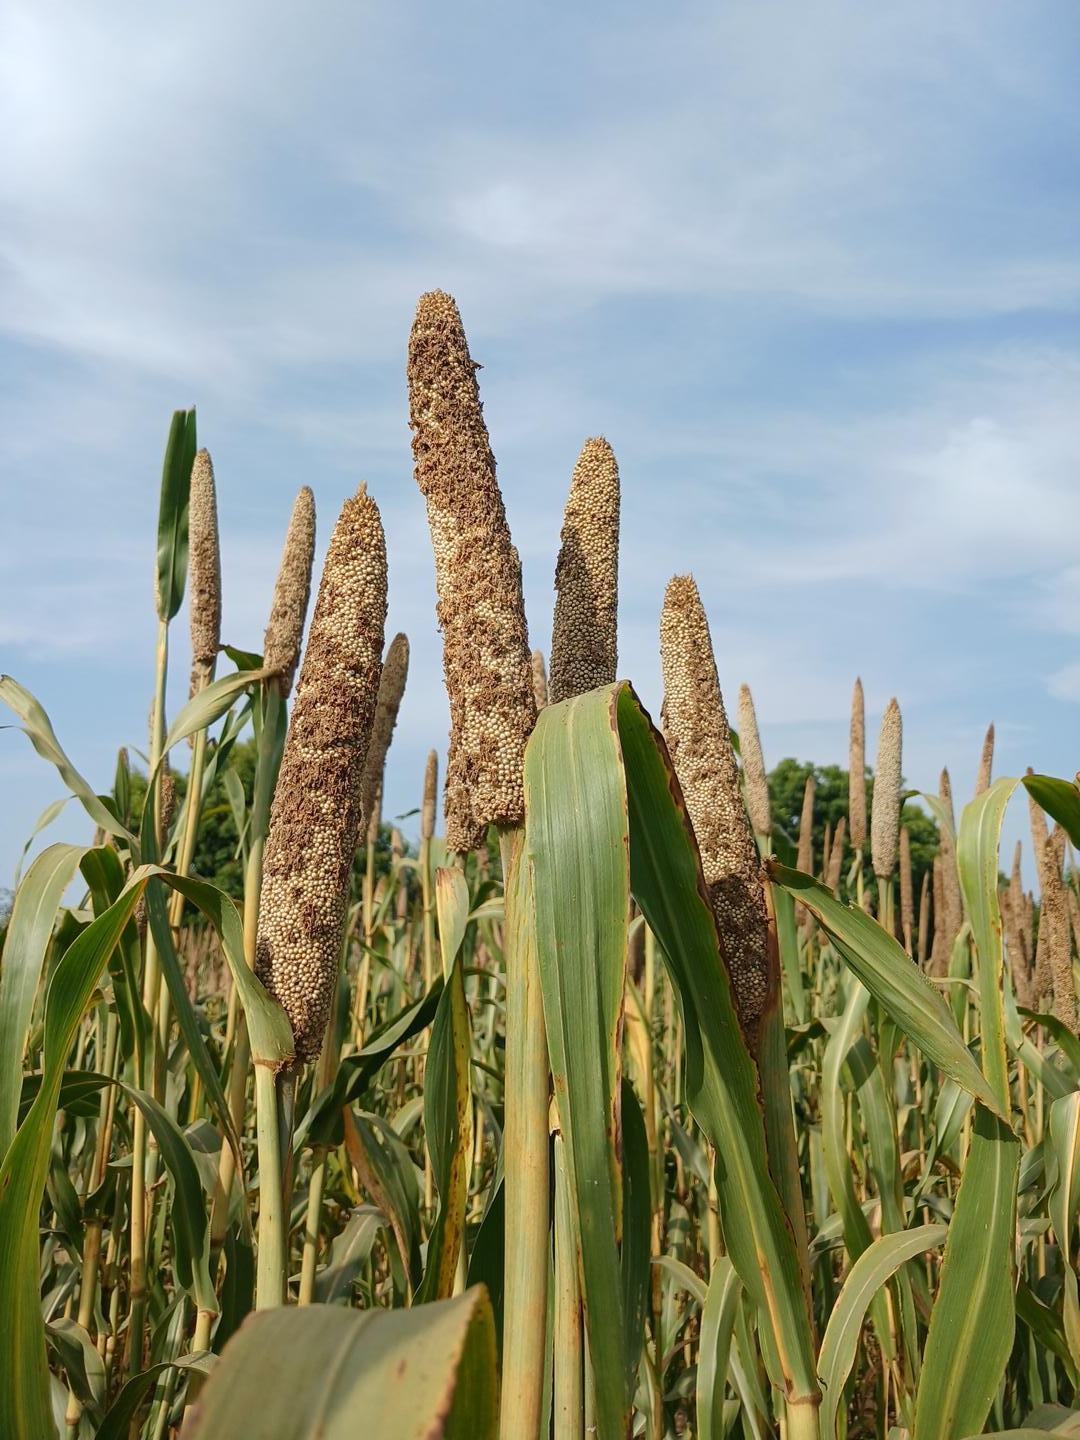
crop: pearl millet
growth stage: maturity
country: Senegal
